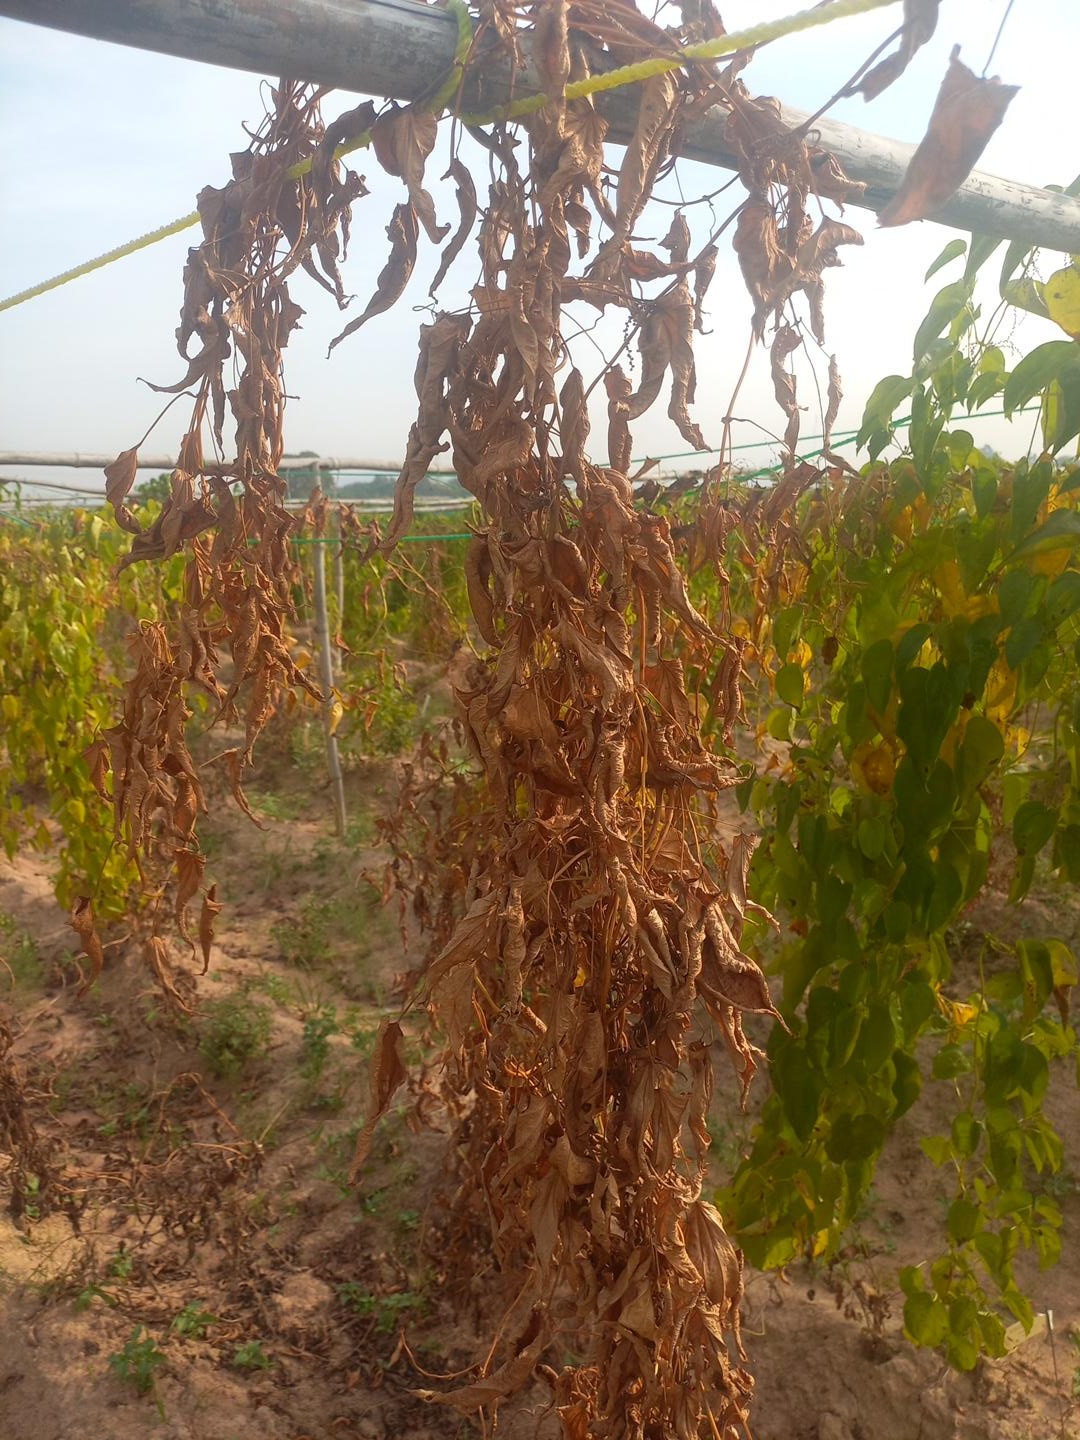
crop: yam
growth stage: maturity
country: Nigeria
